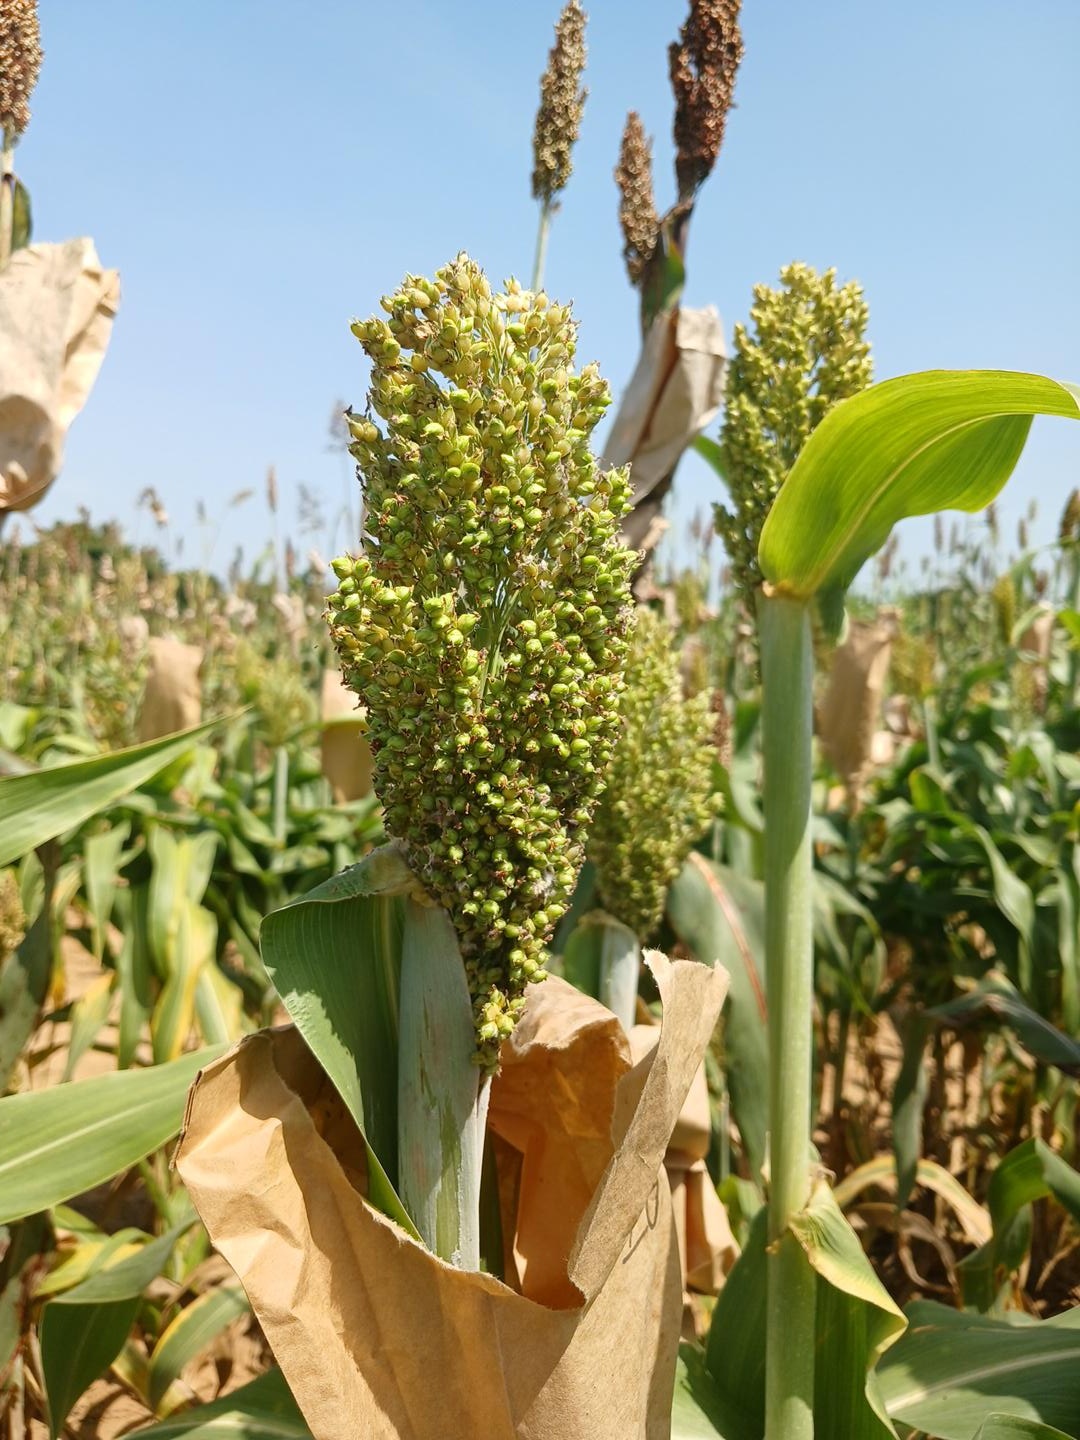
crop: sorghum
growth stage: filling grain
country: Senegal
